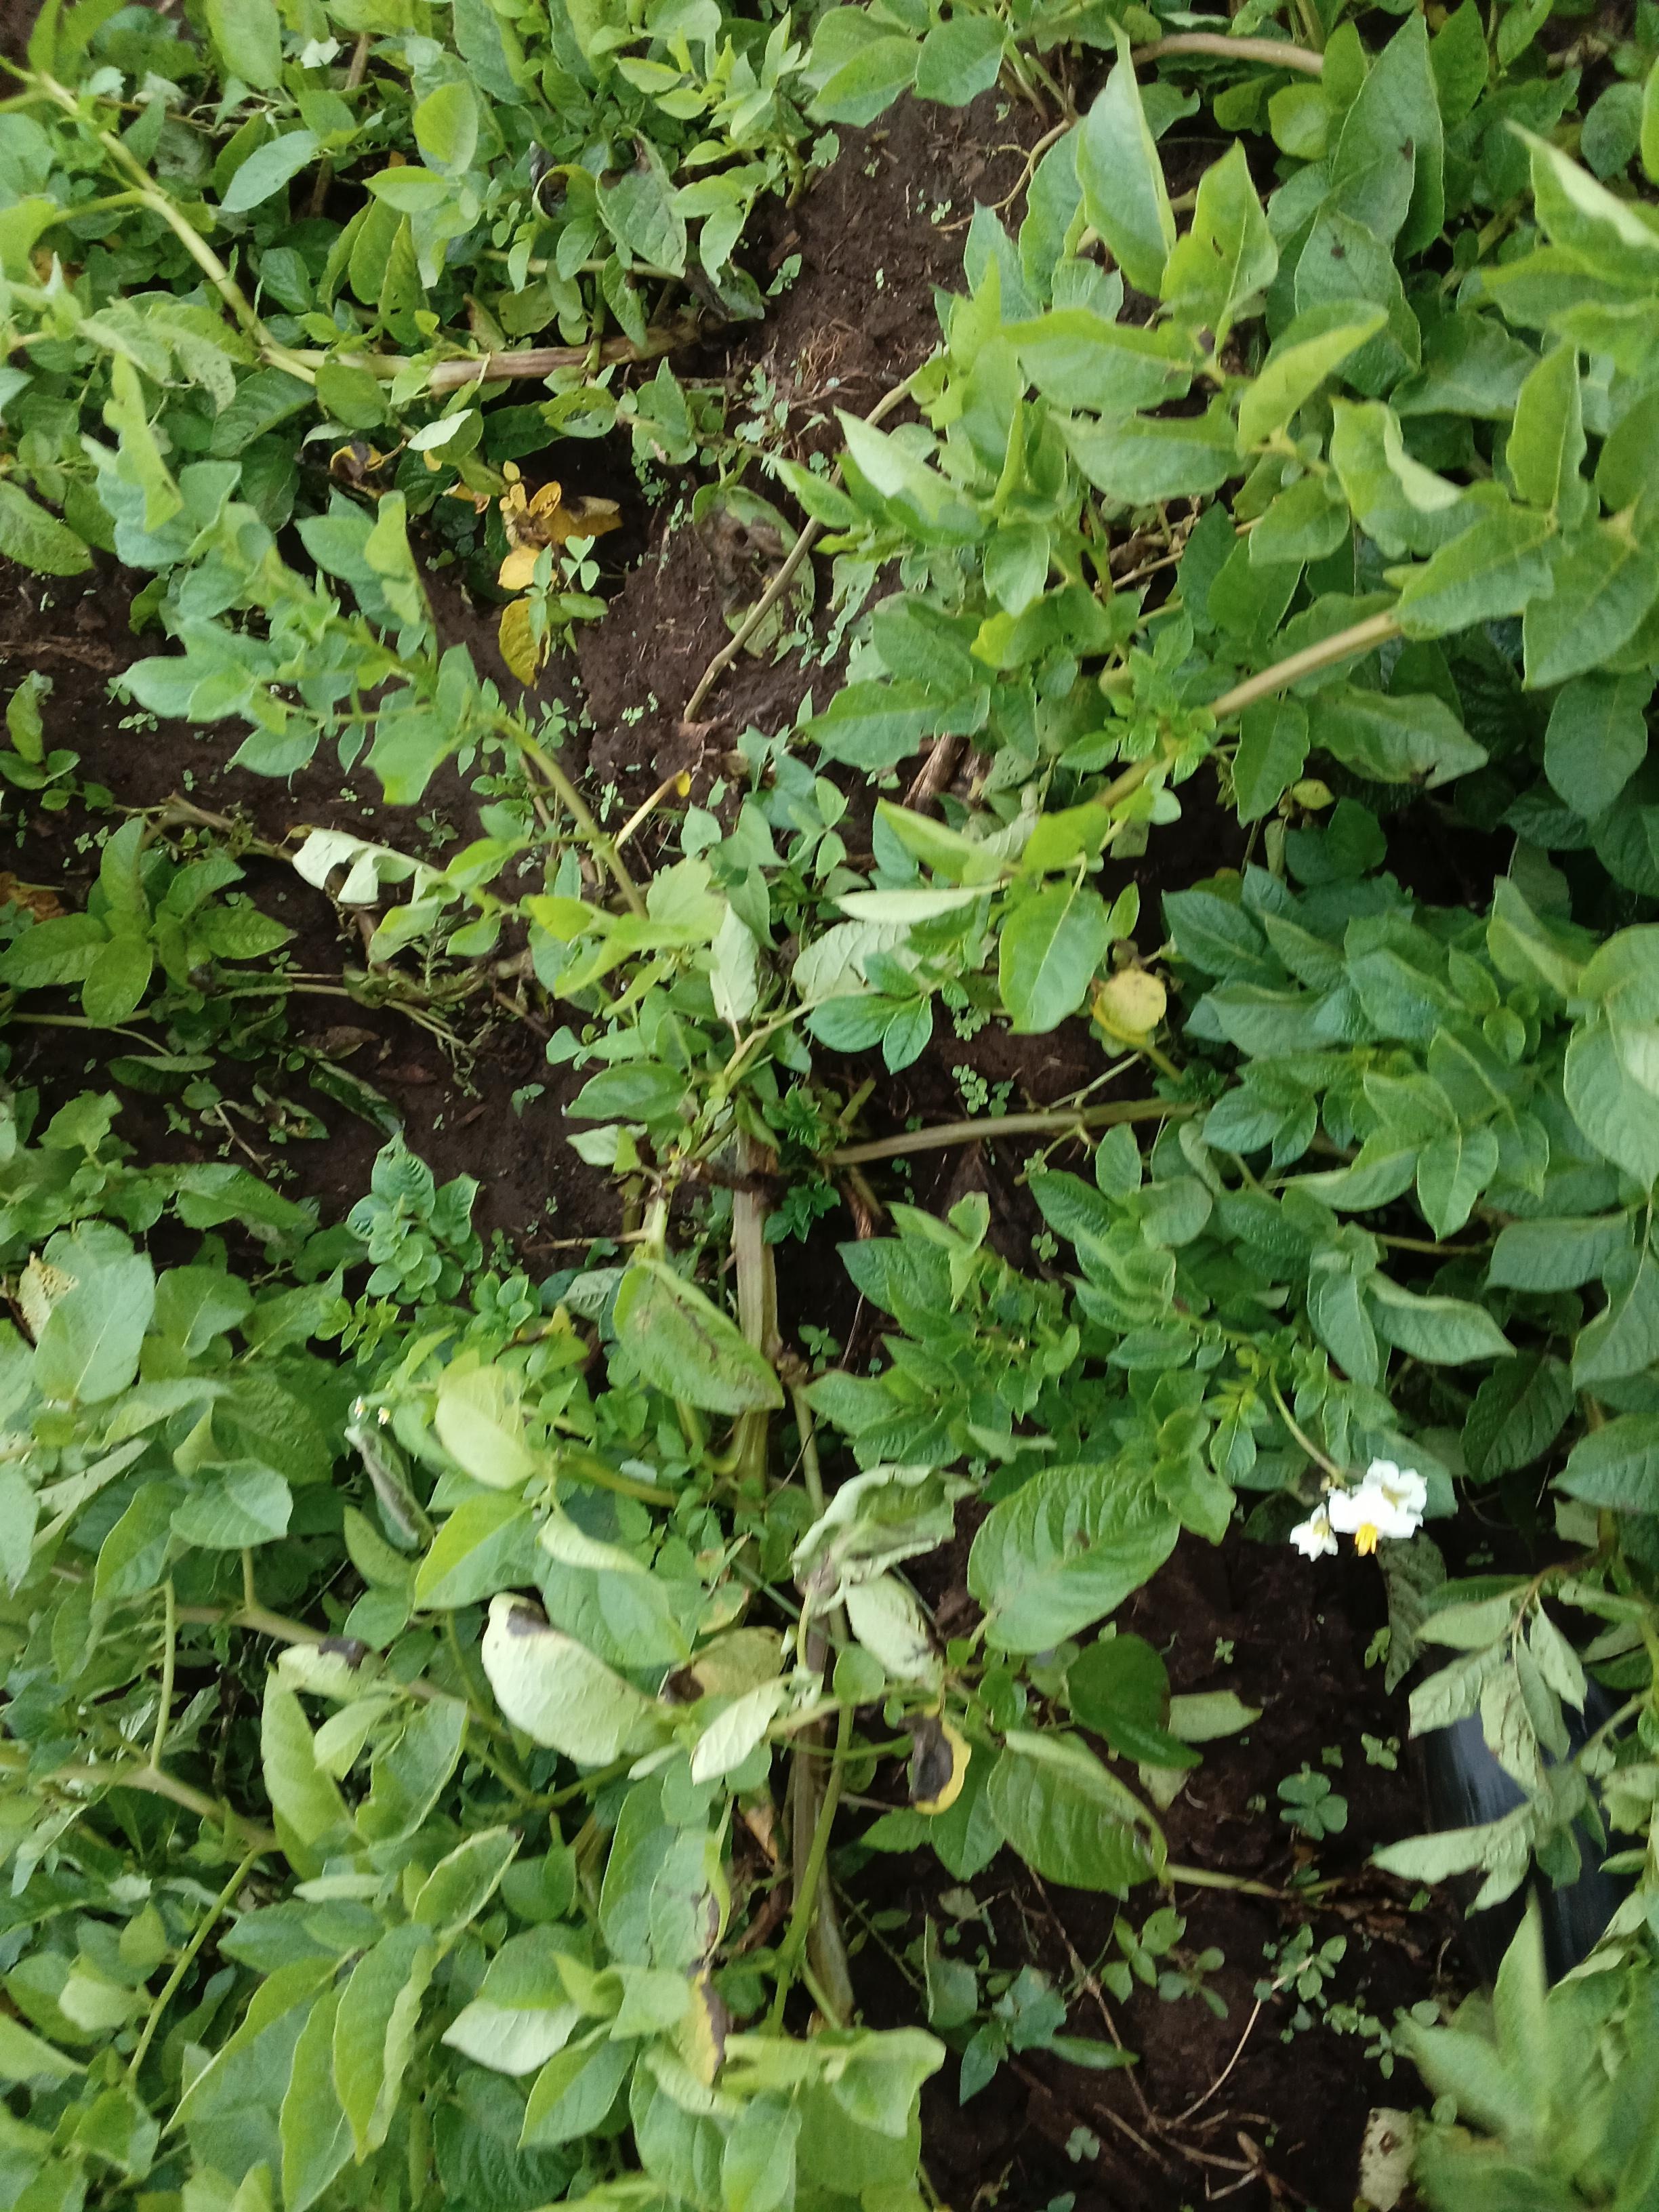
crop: potato
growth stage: vegetative
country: Kenya
